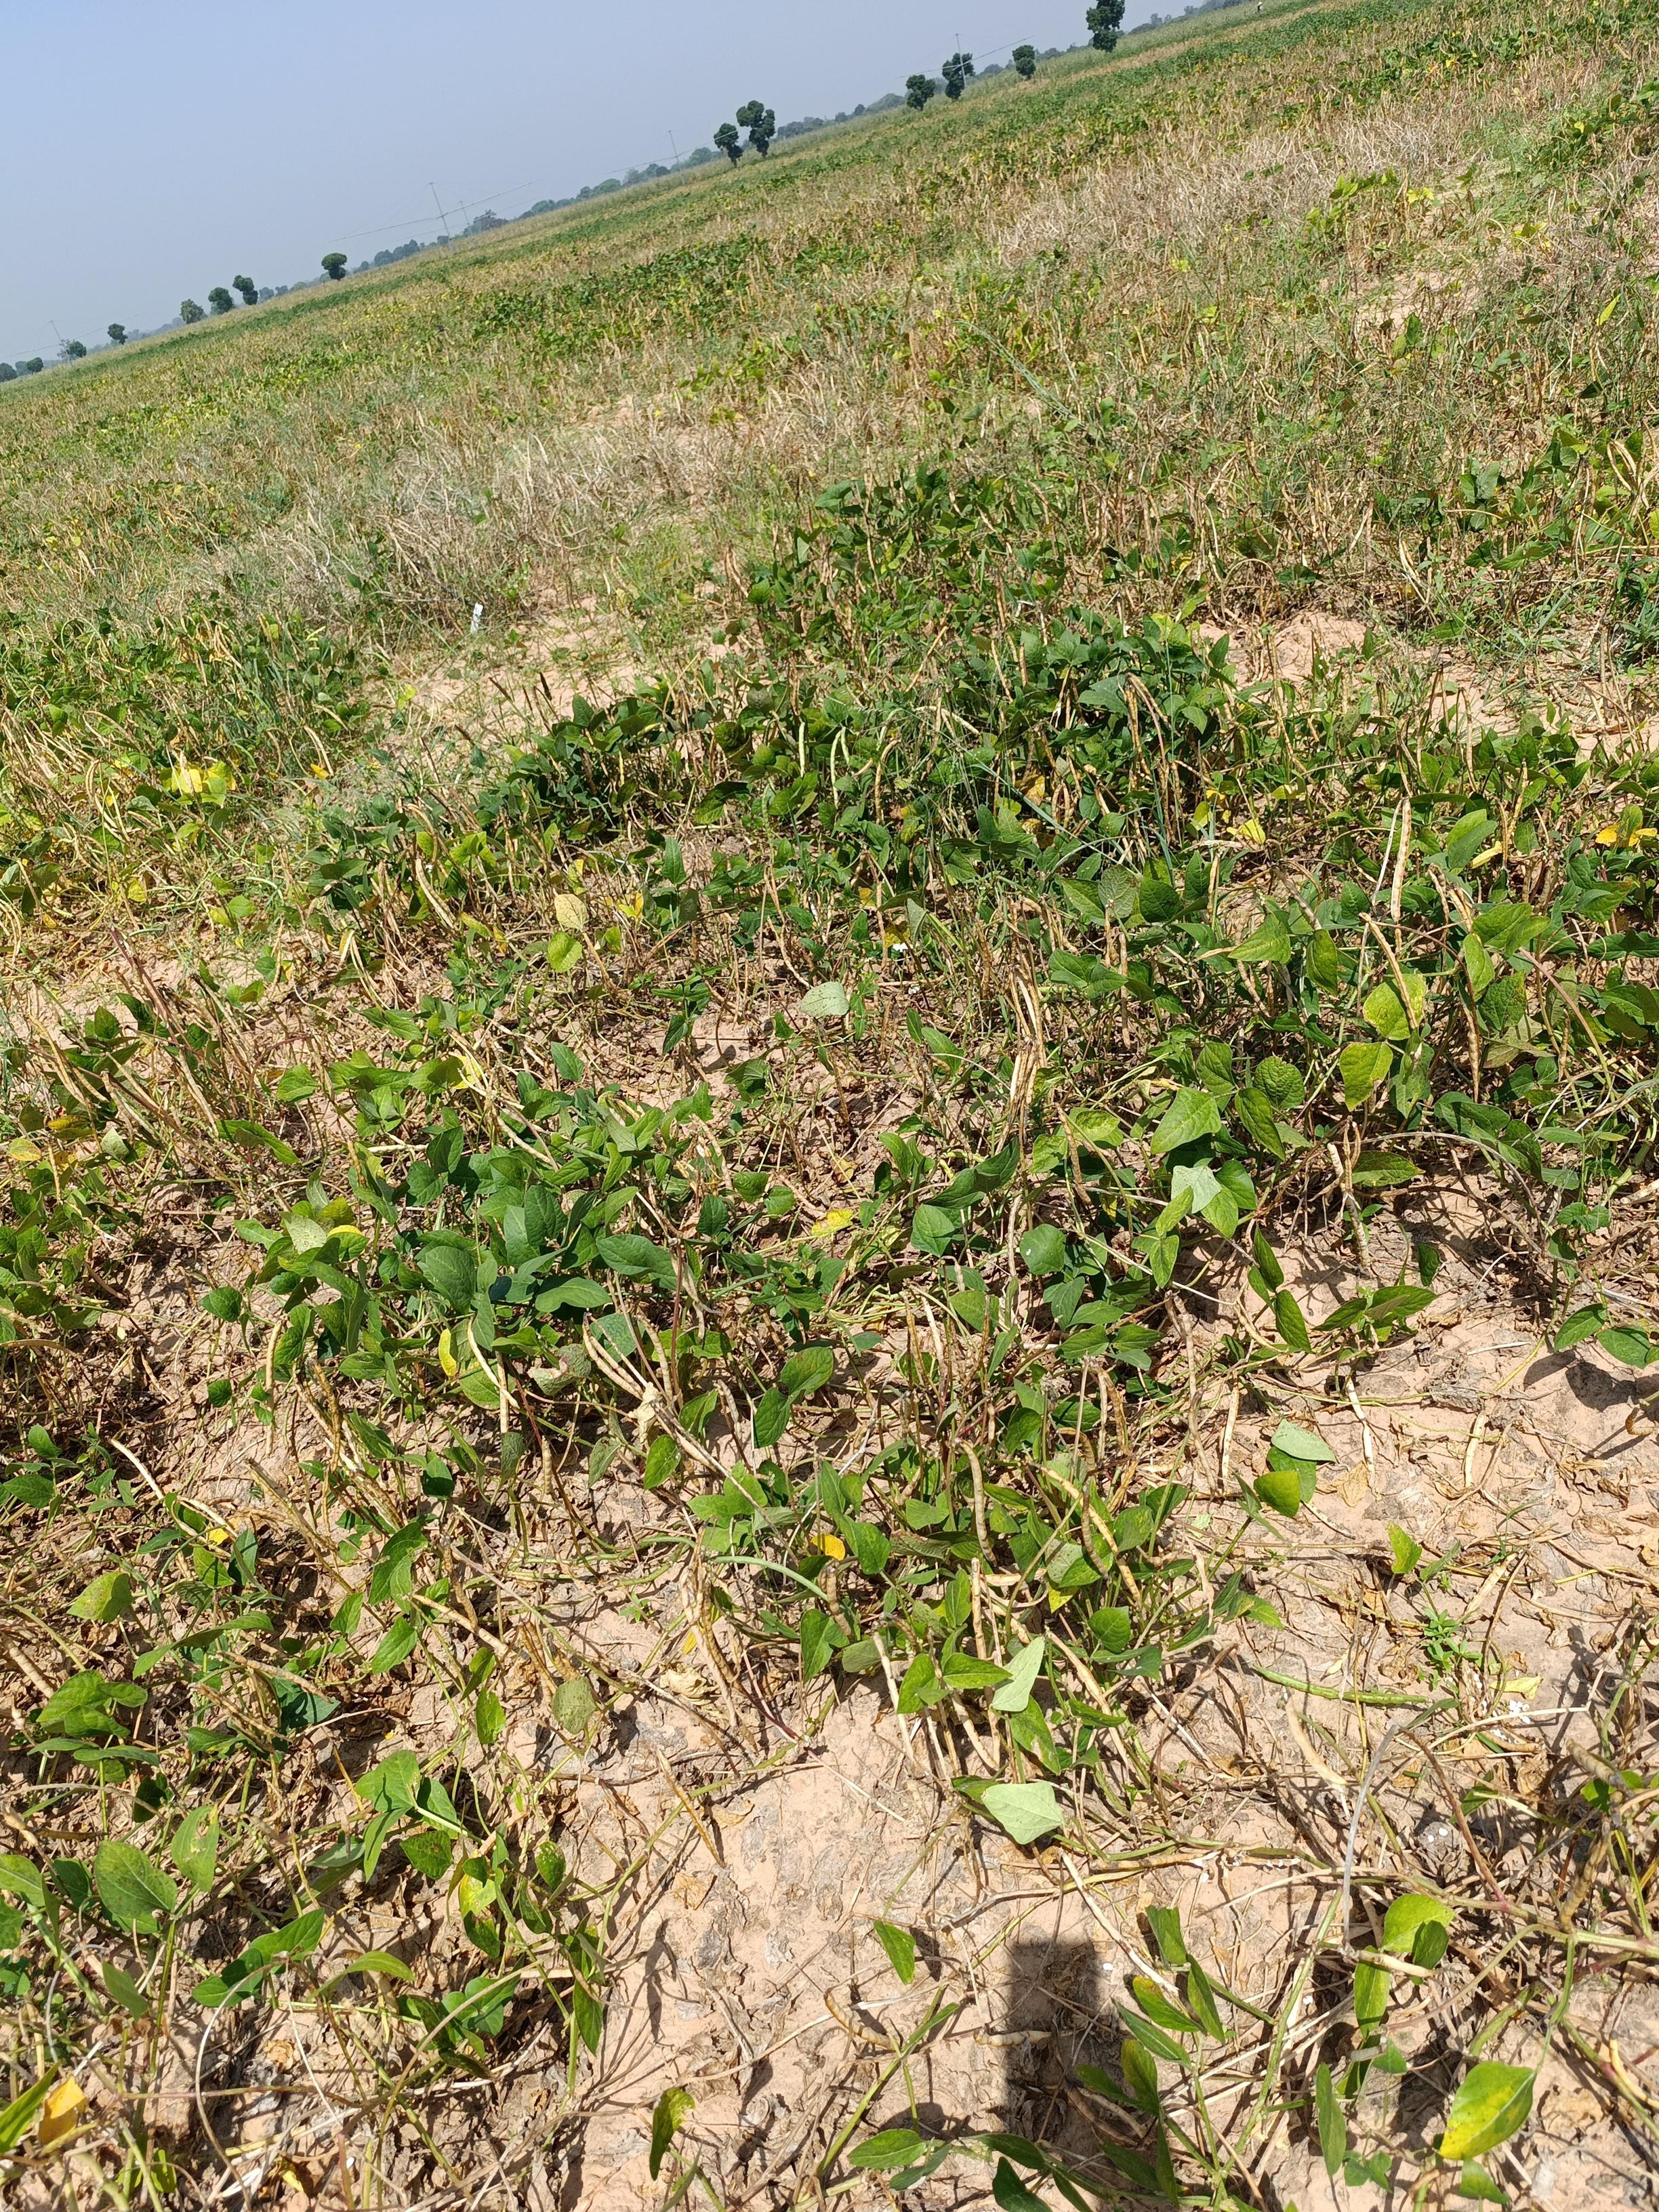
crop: cowpea
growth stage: maturity
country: Nigeria
